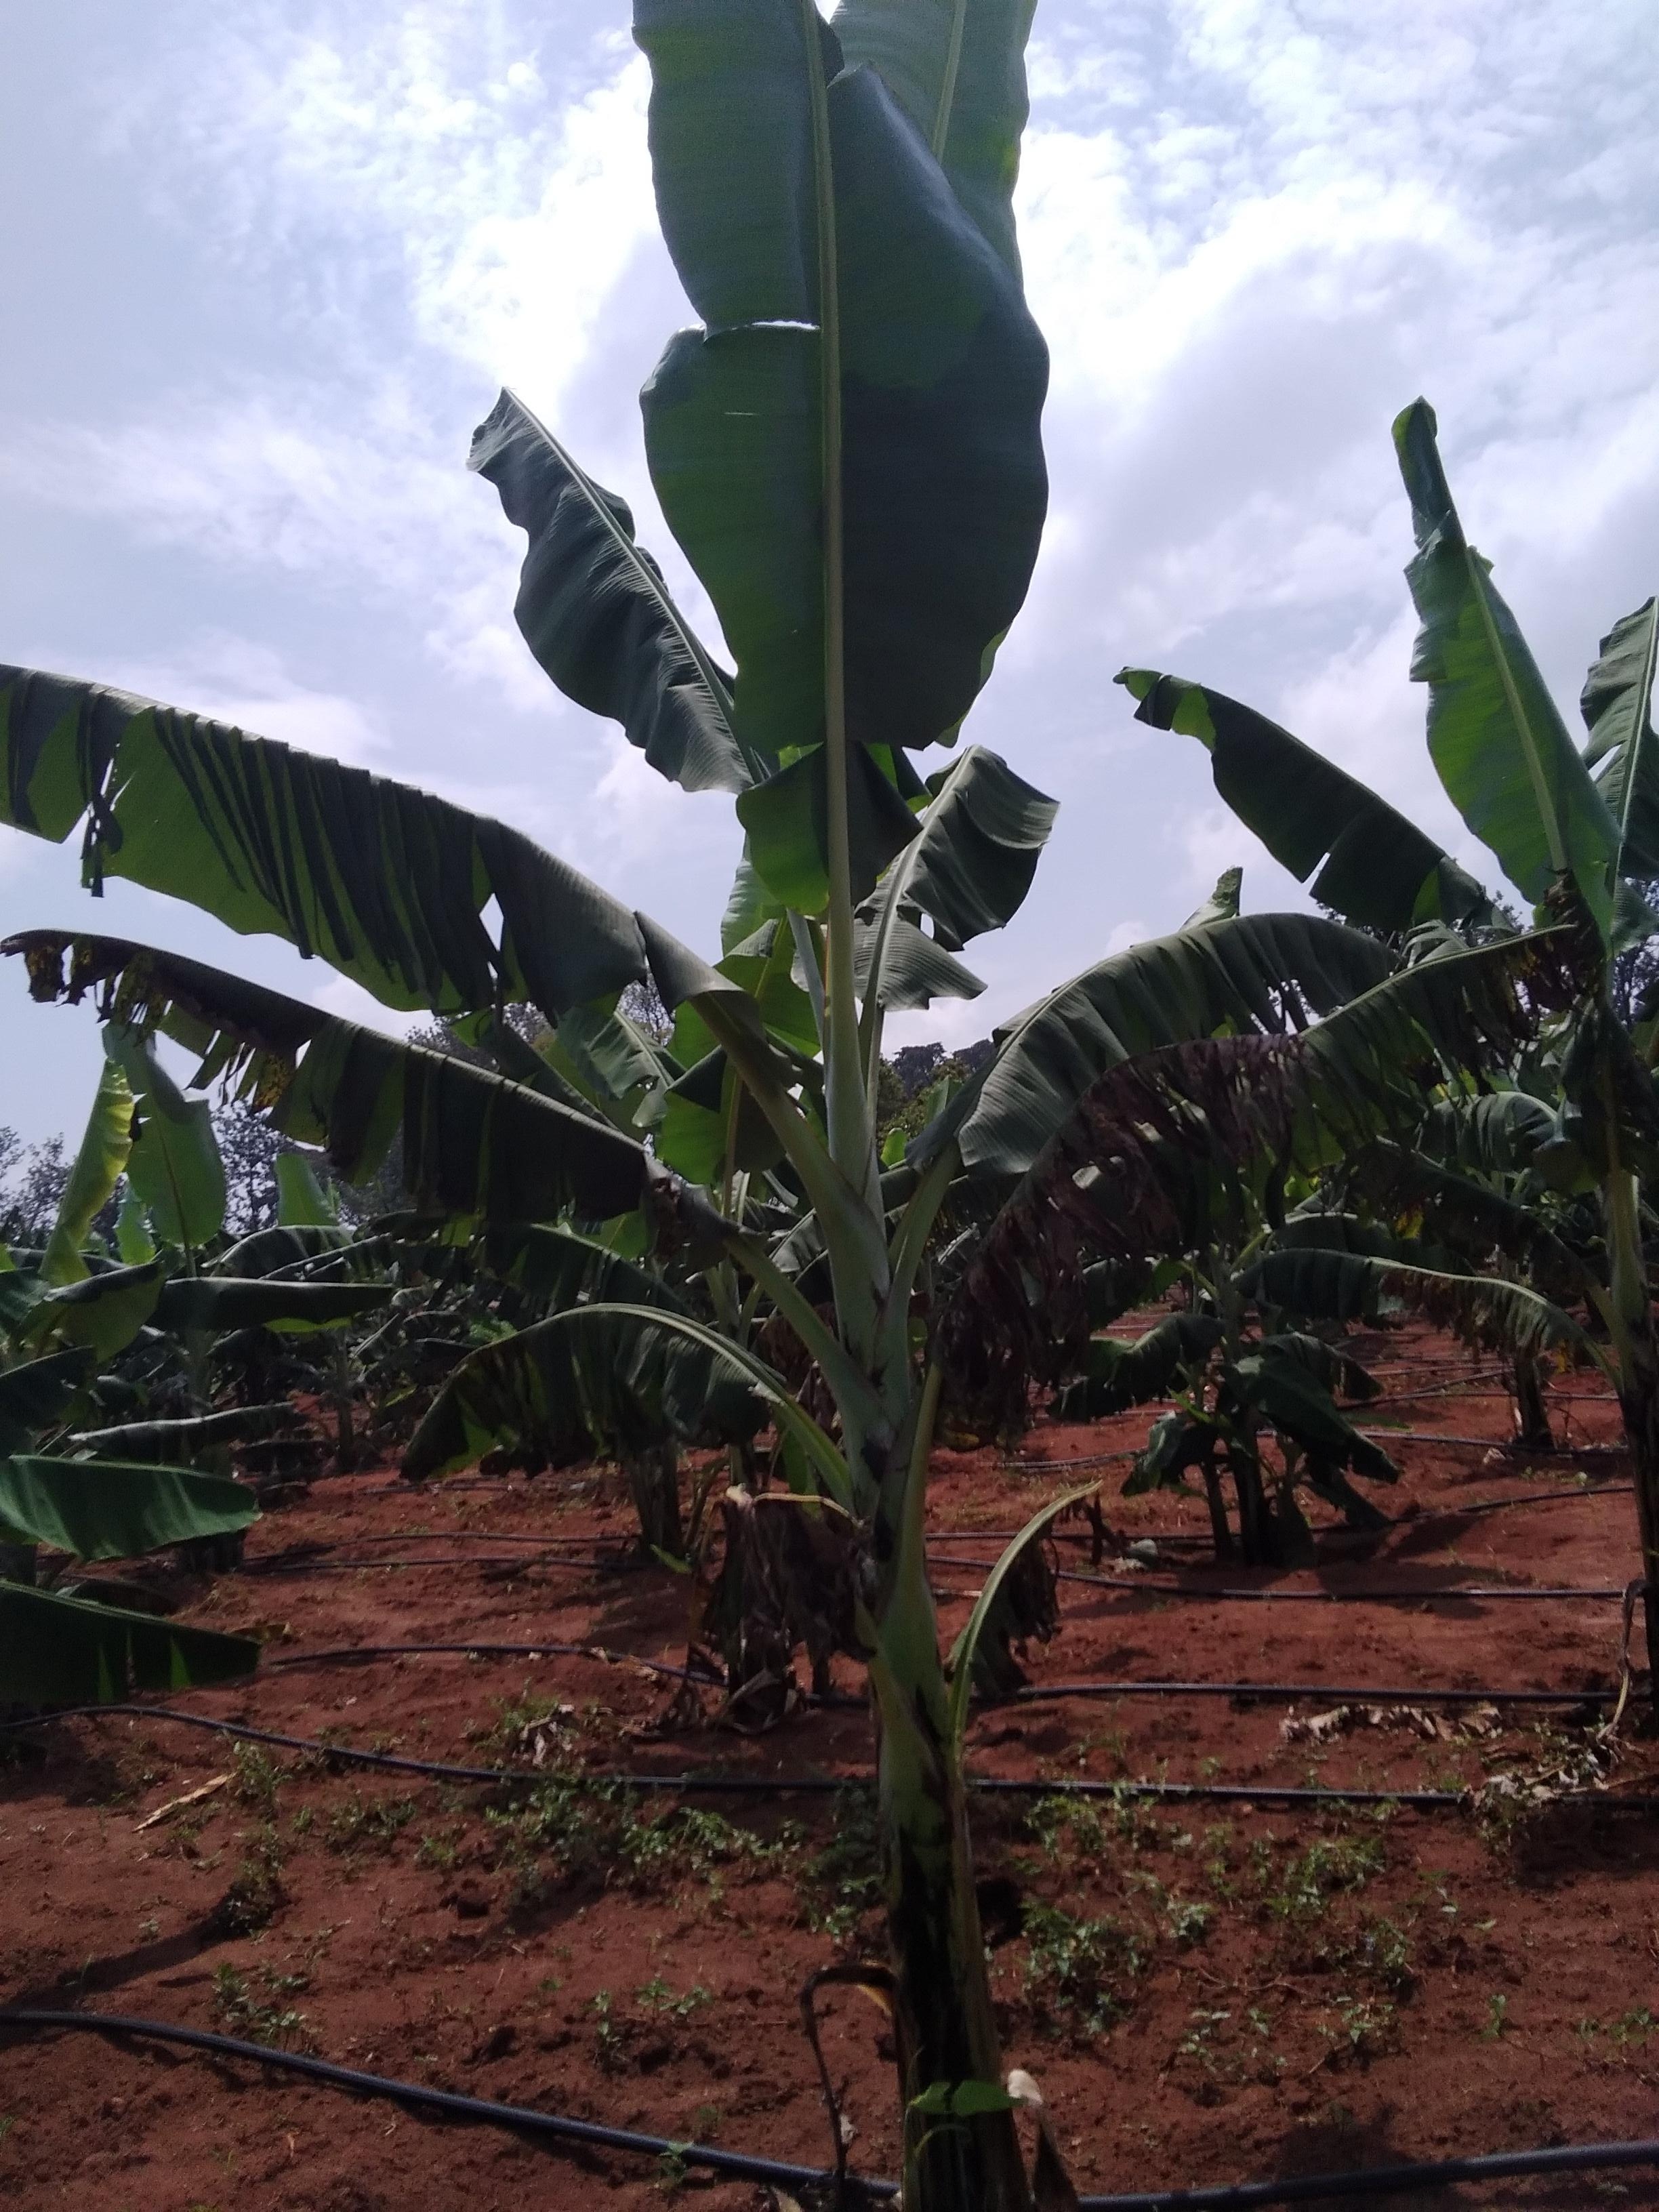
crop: banana
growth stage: vegetative
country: Uganda
